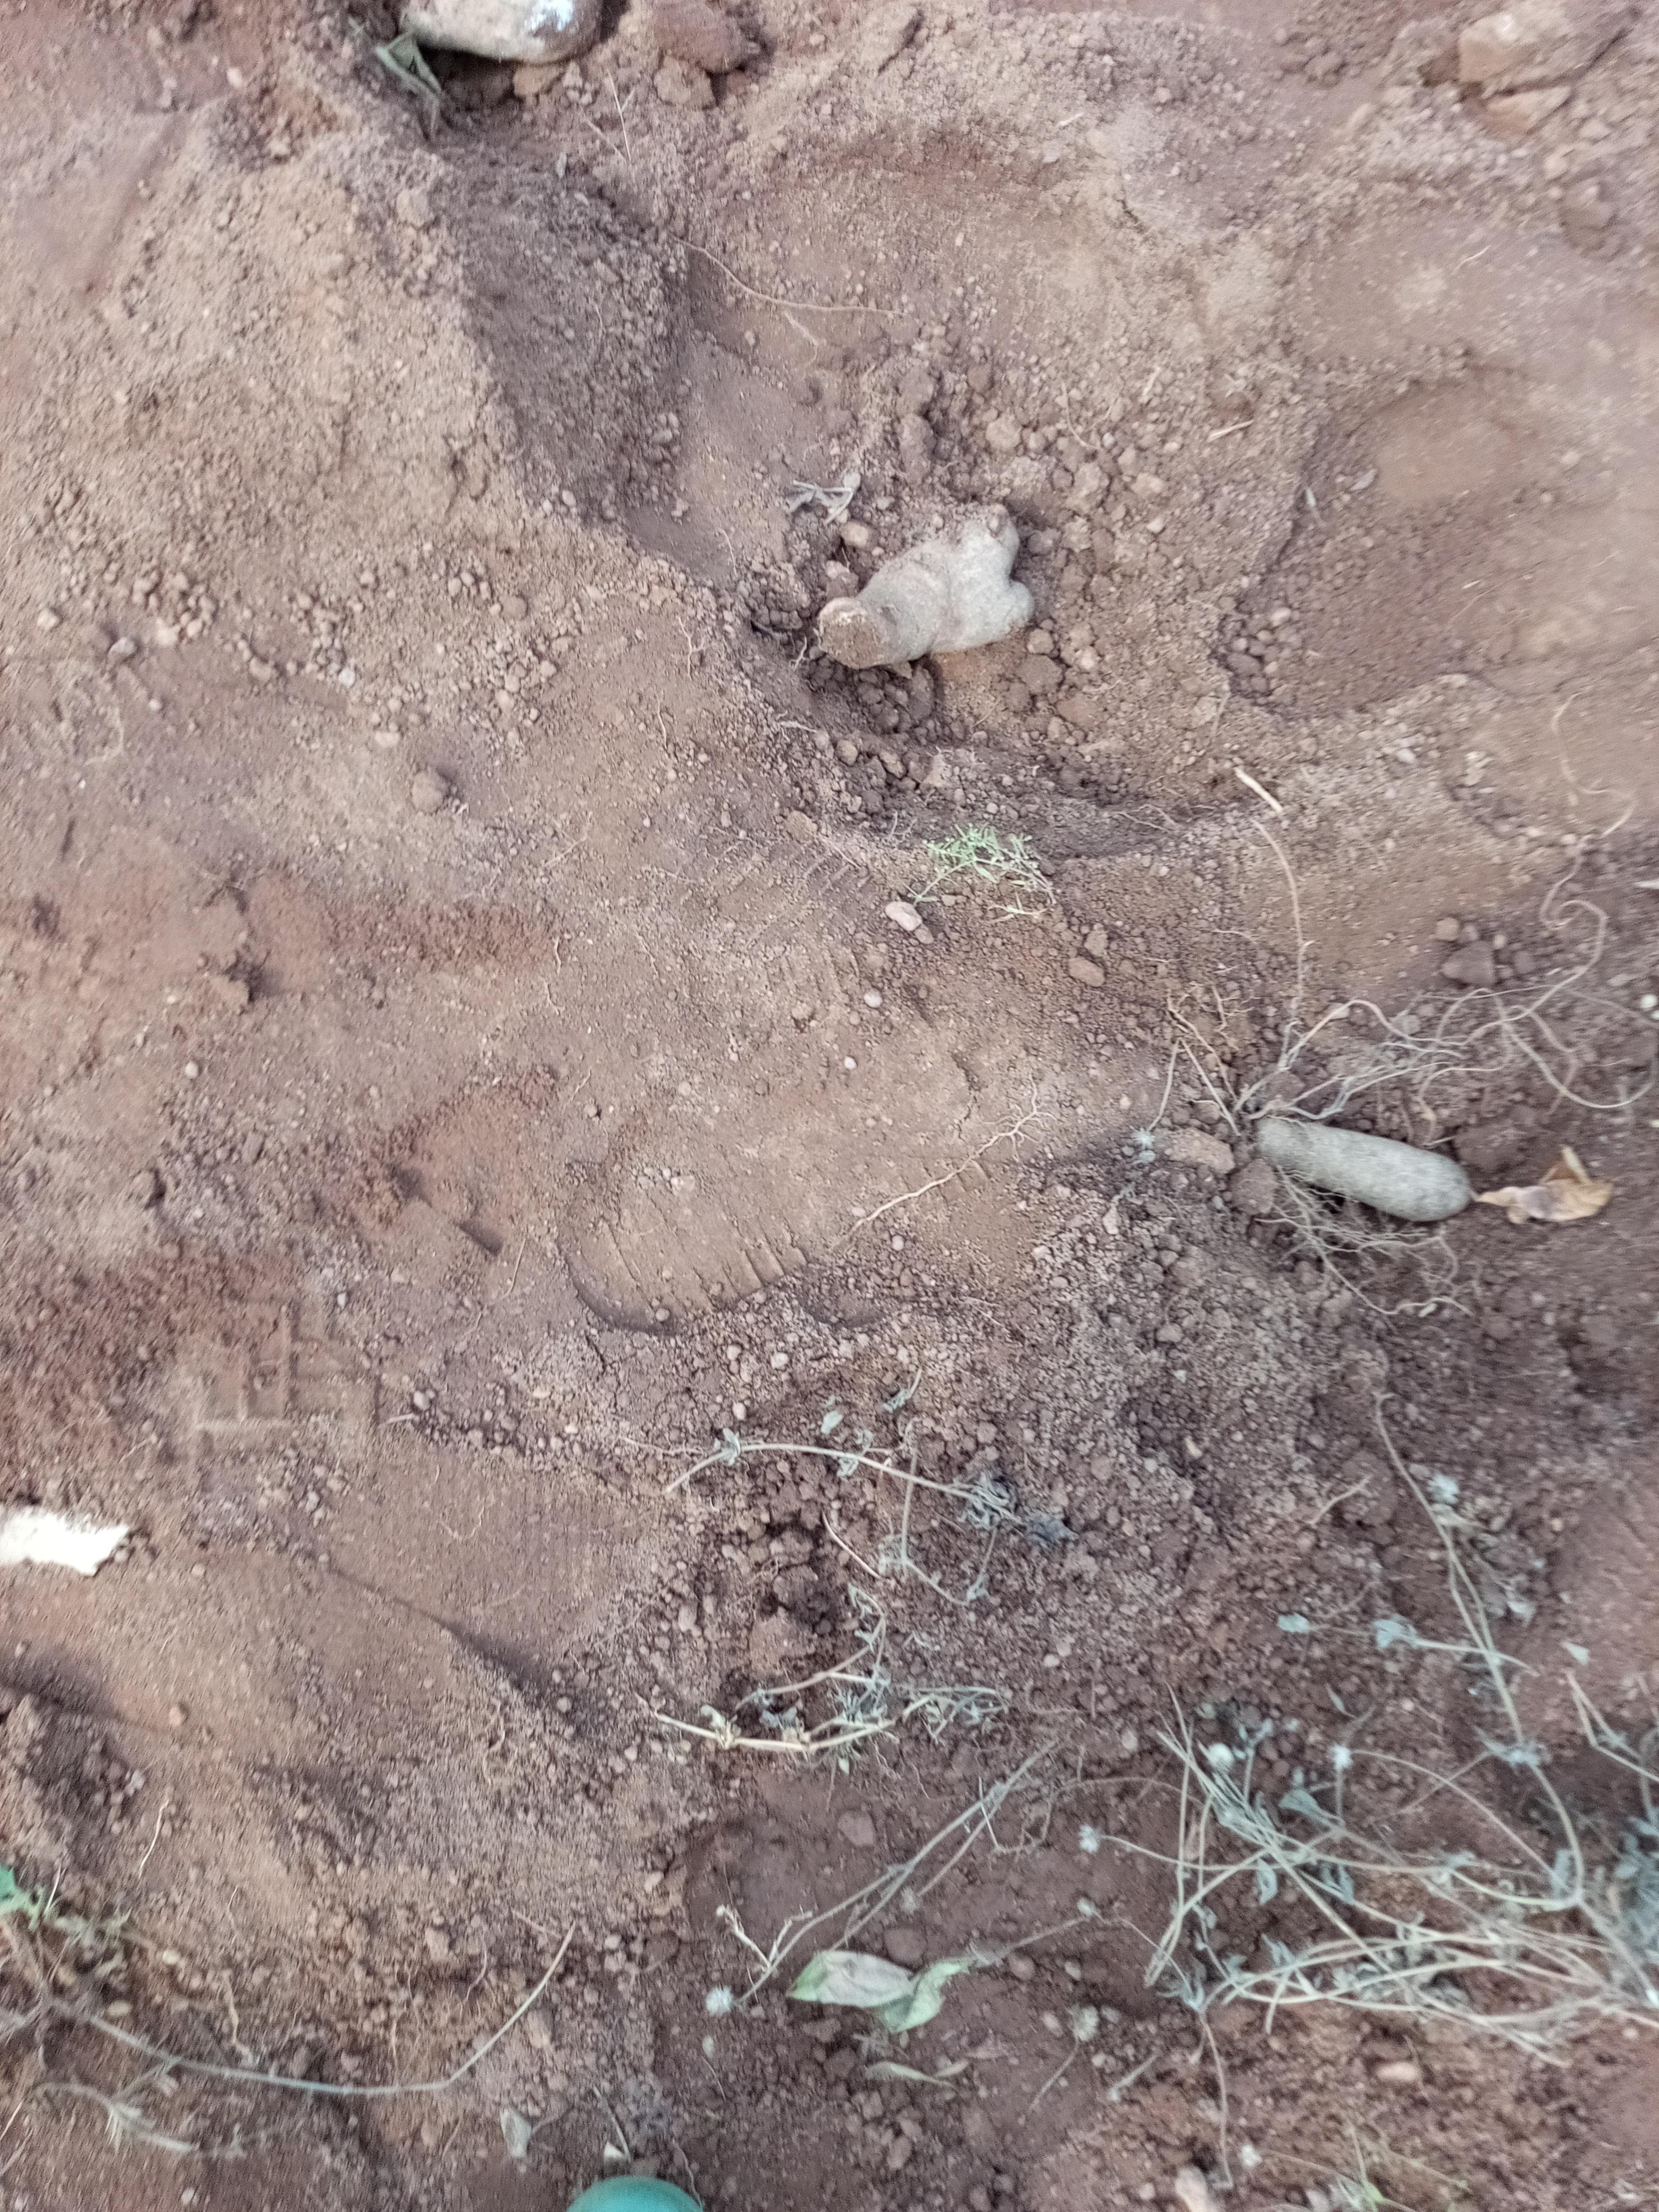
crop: yam
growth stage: harvest
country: Nigeria
